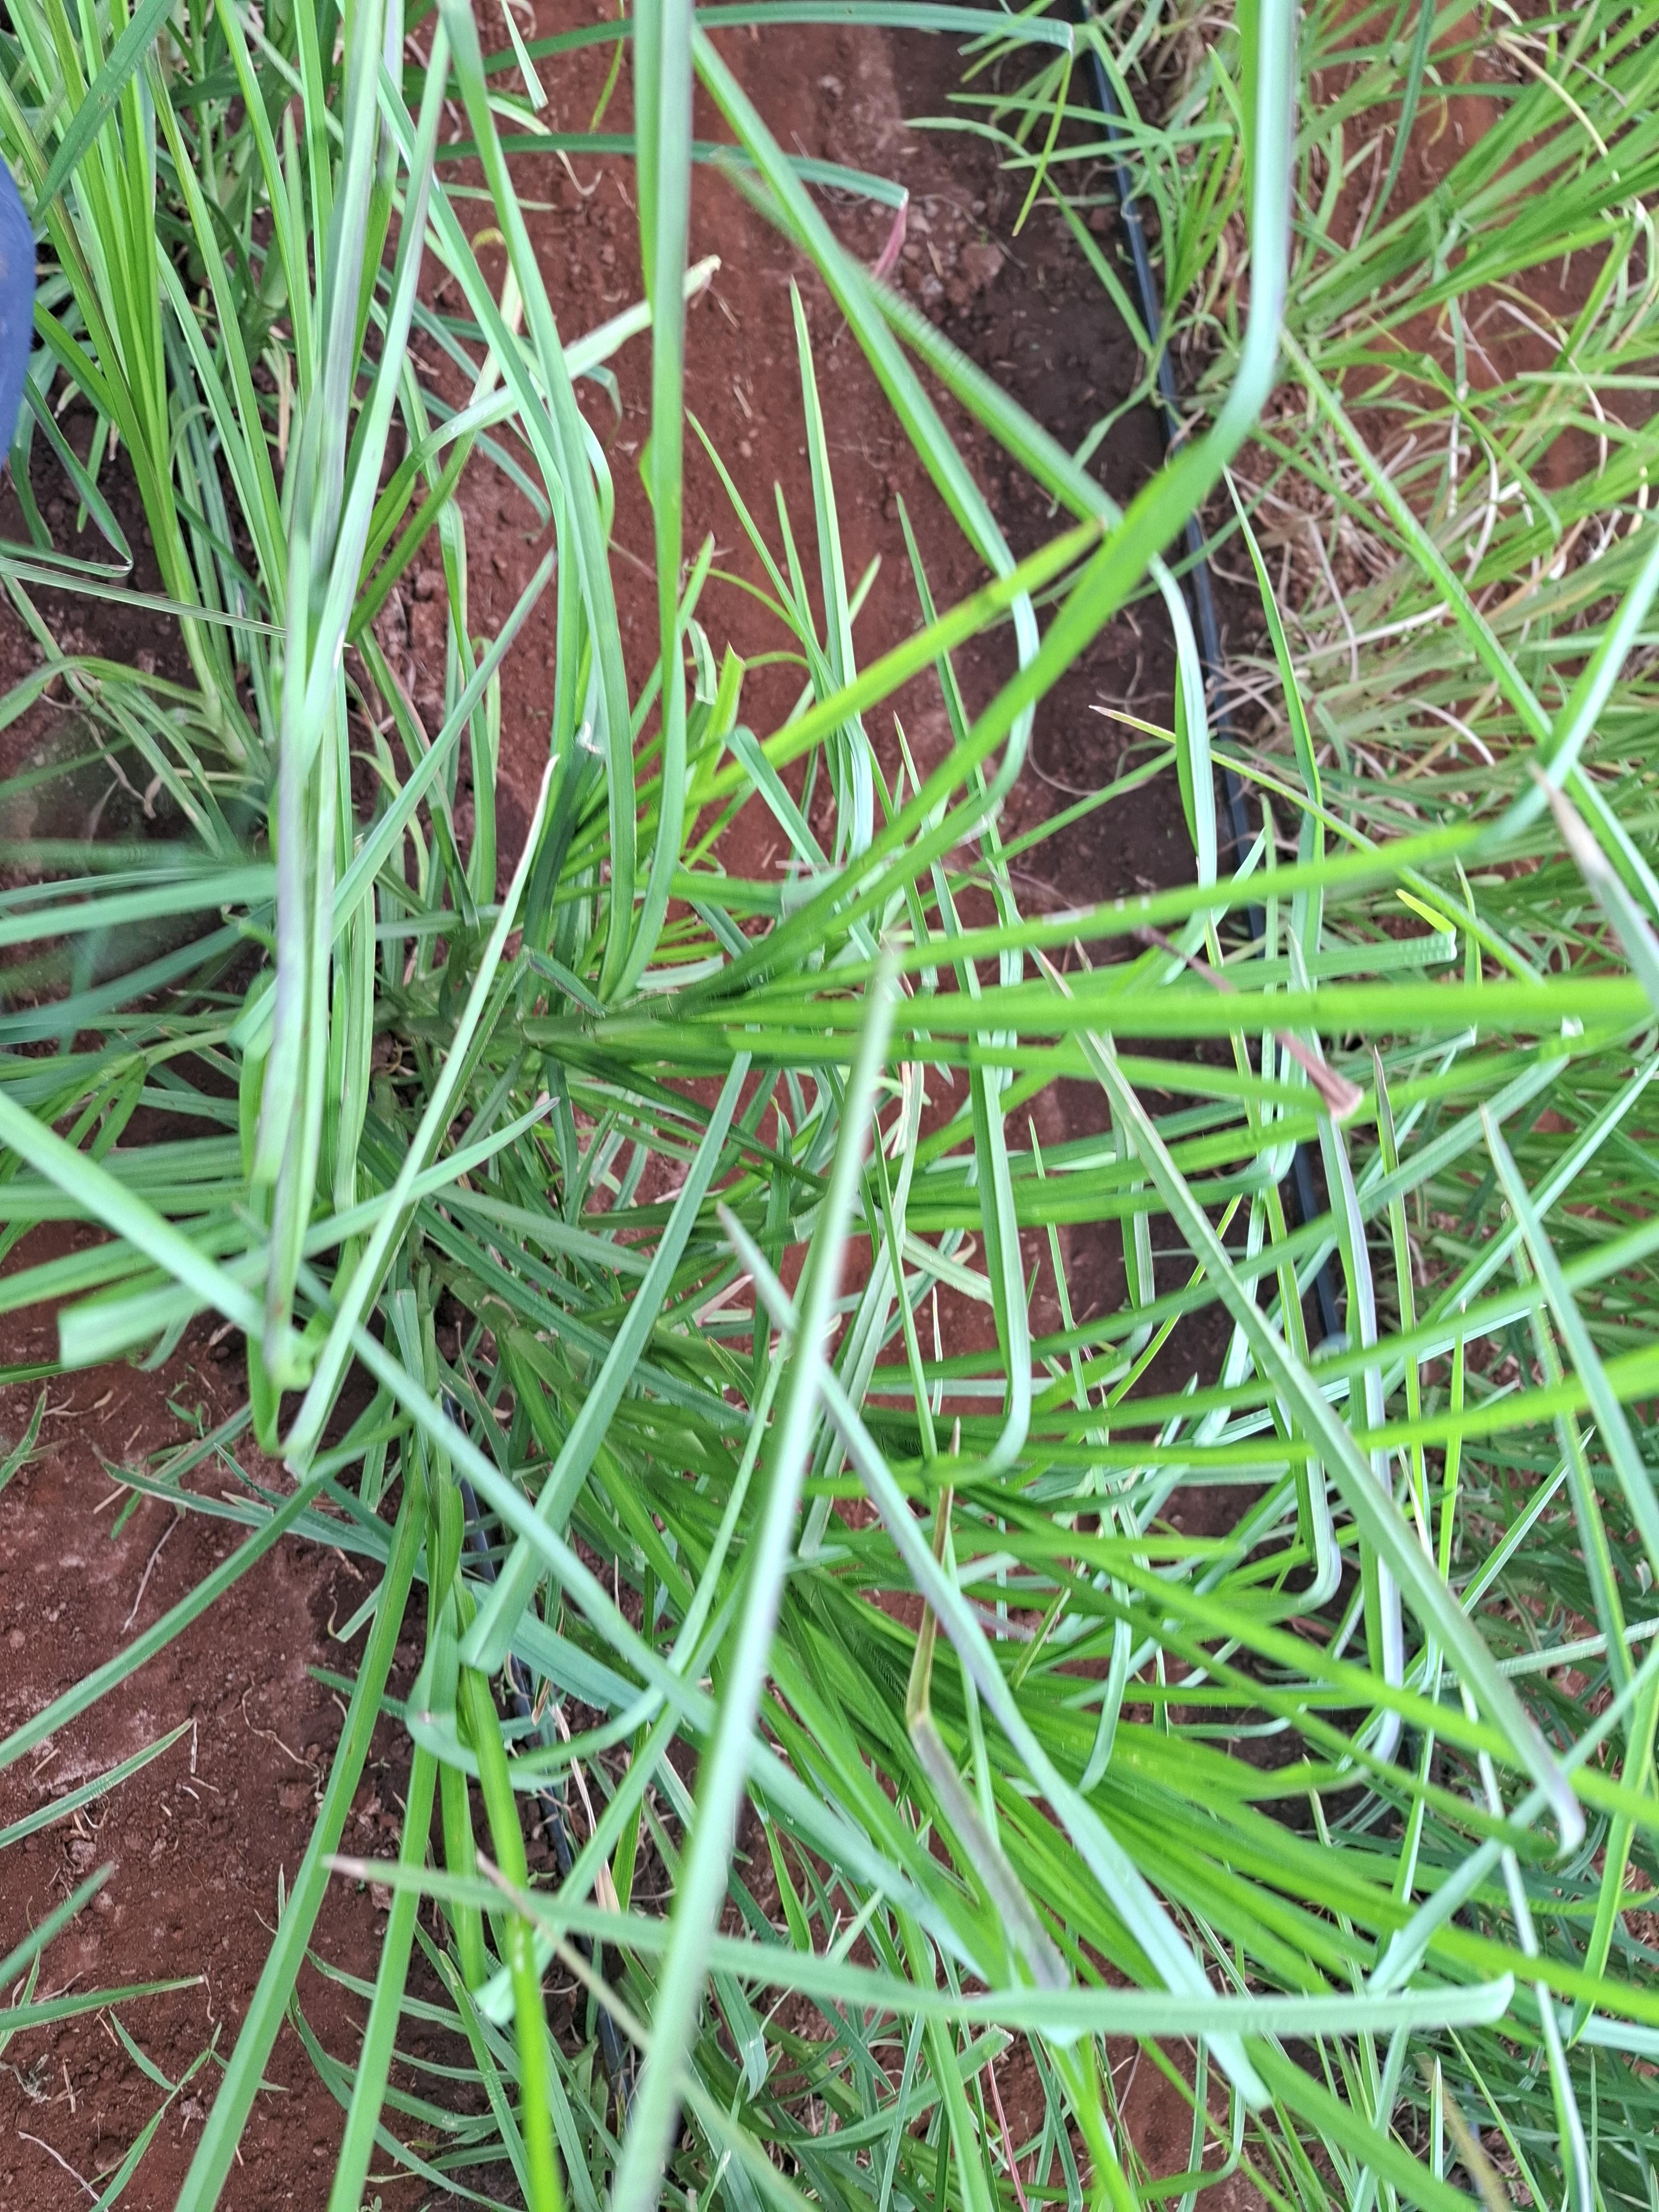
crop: finger millet
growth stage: vegetative
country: Kenya
